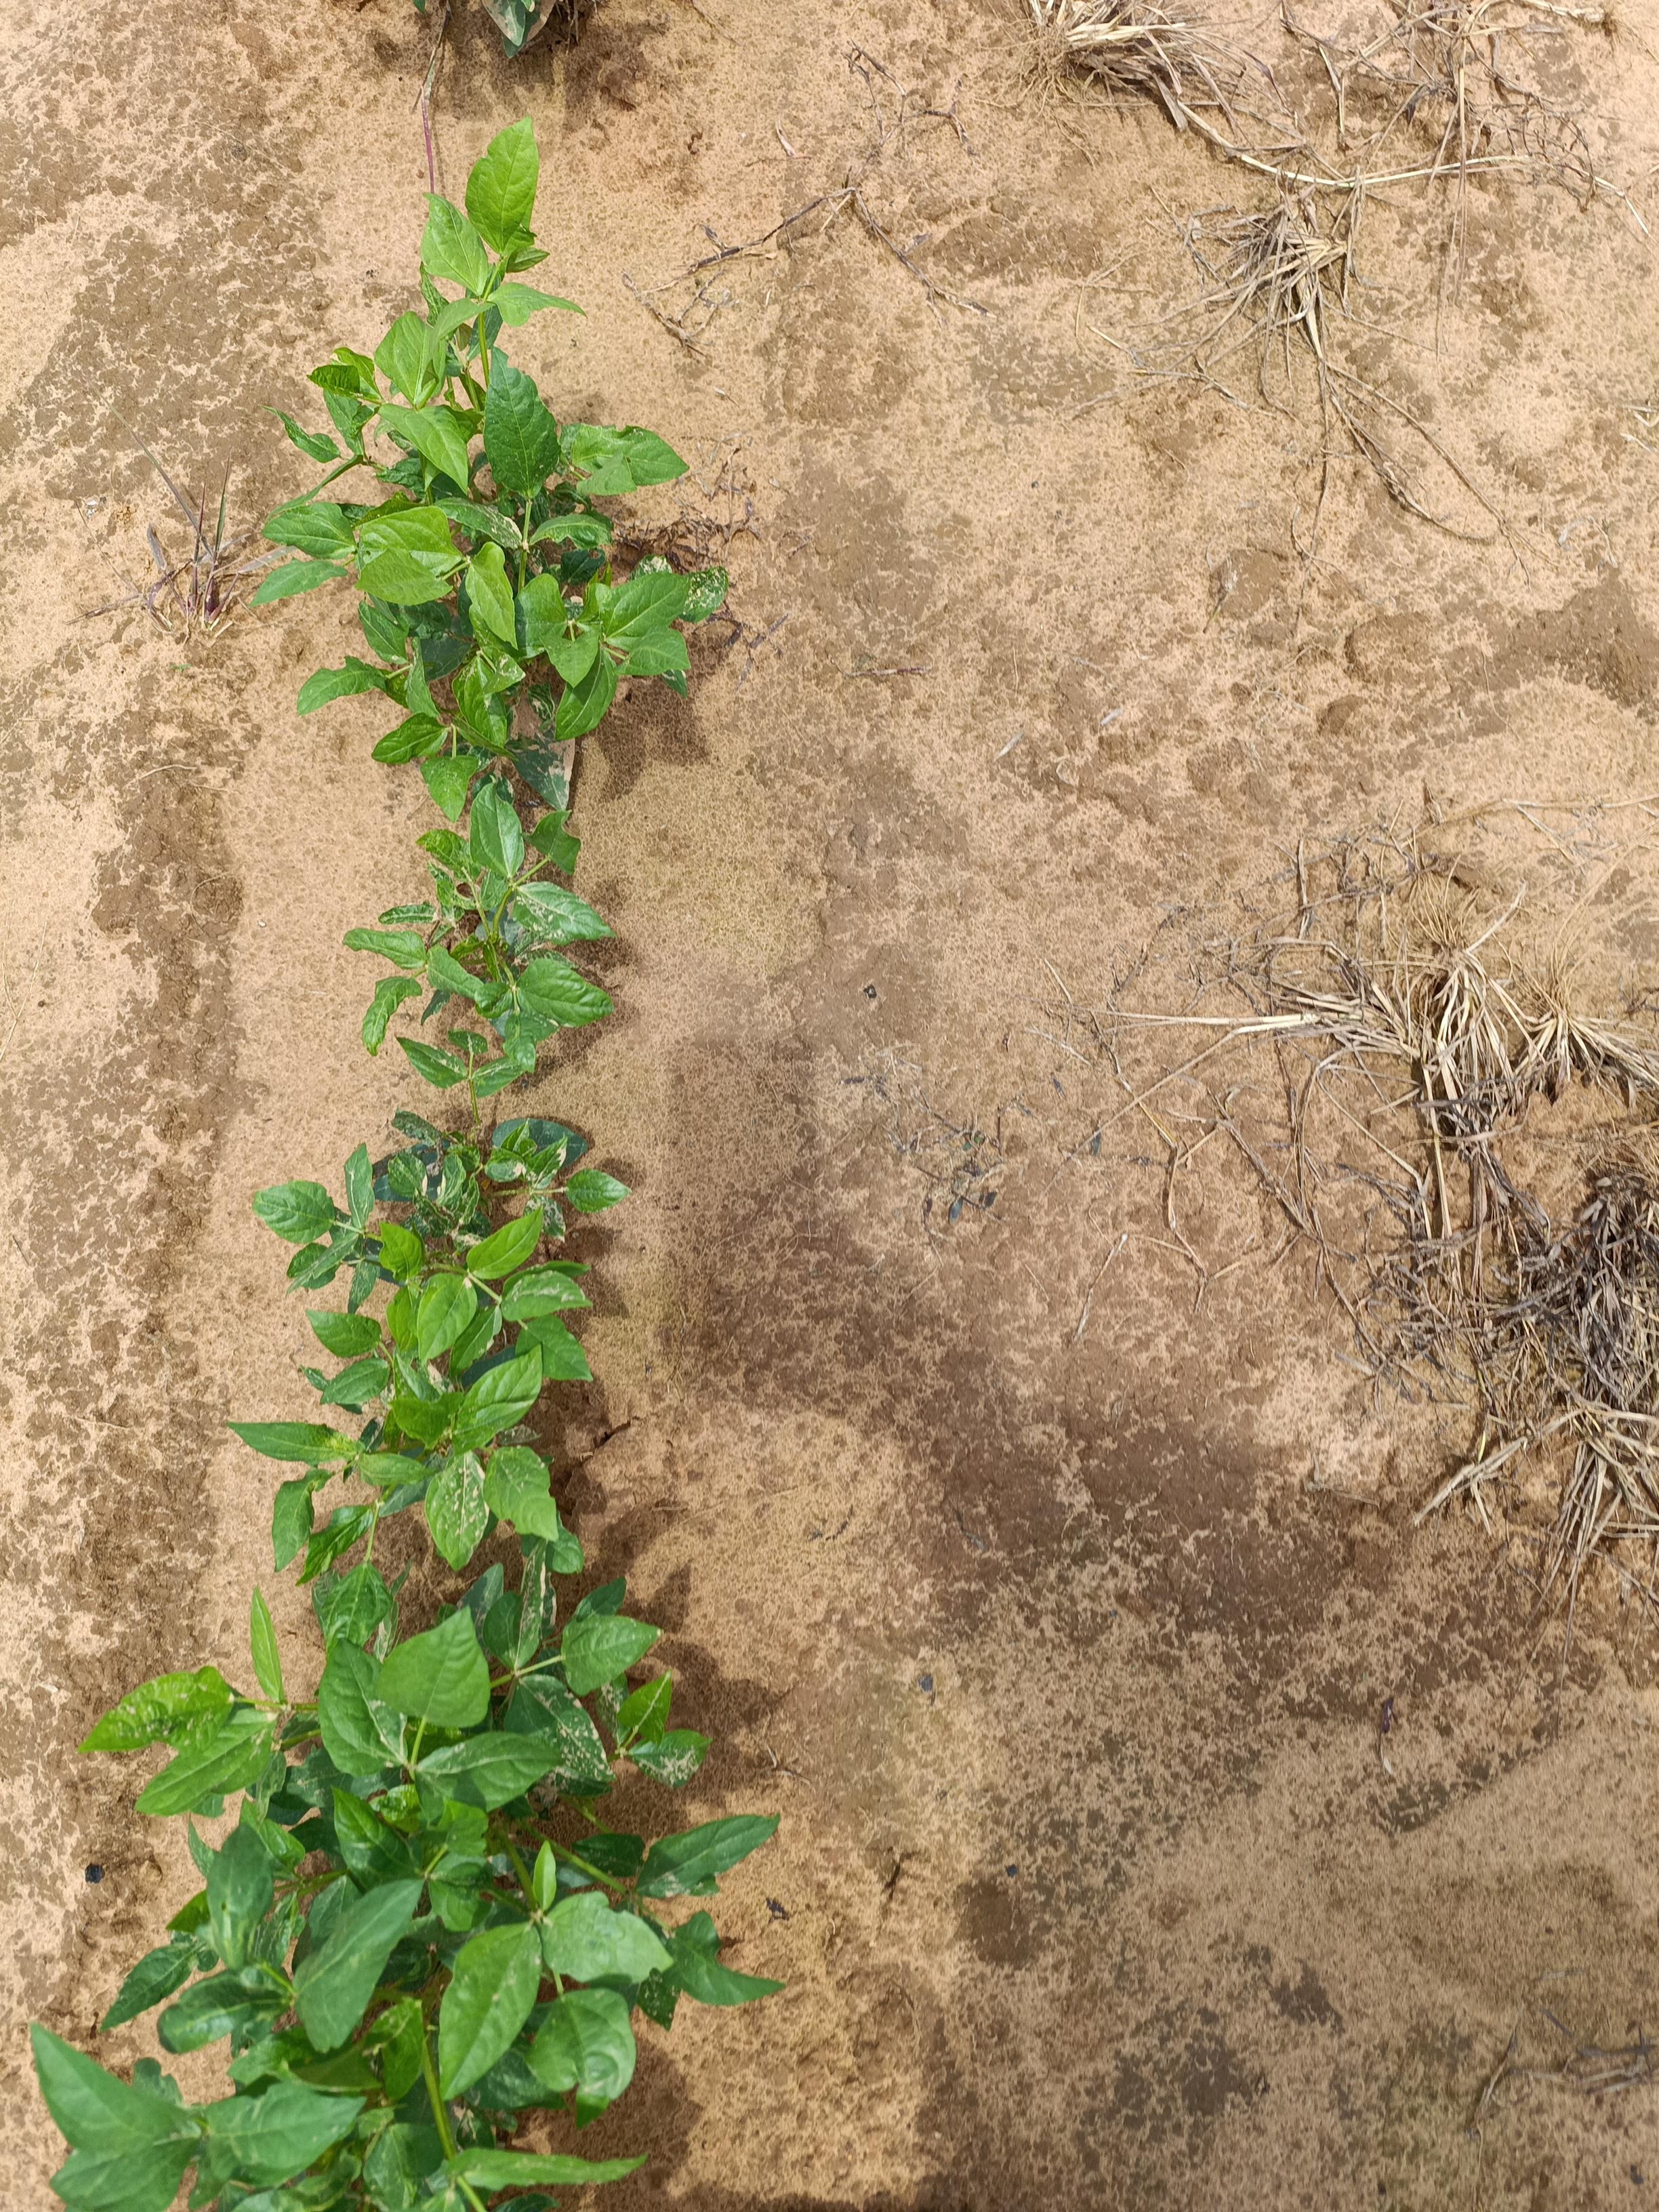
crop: cowpea
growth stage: emergence
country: Nigeria
